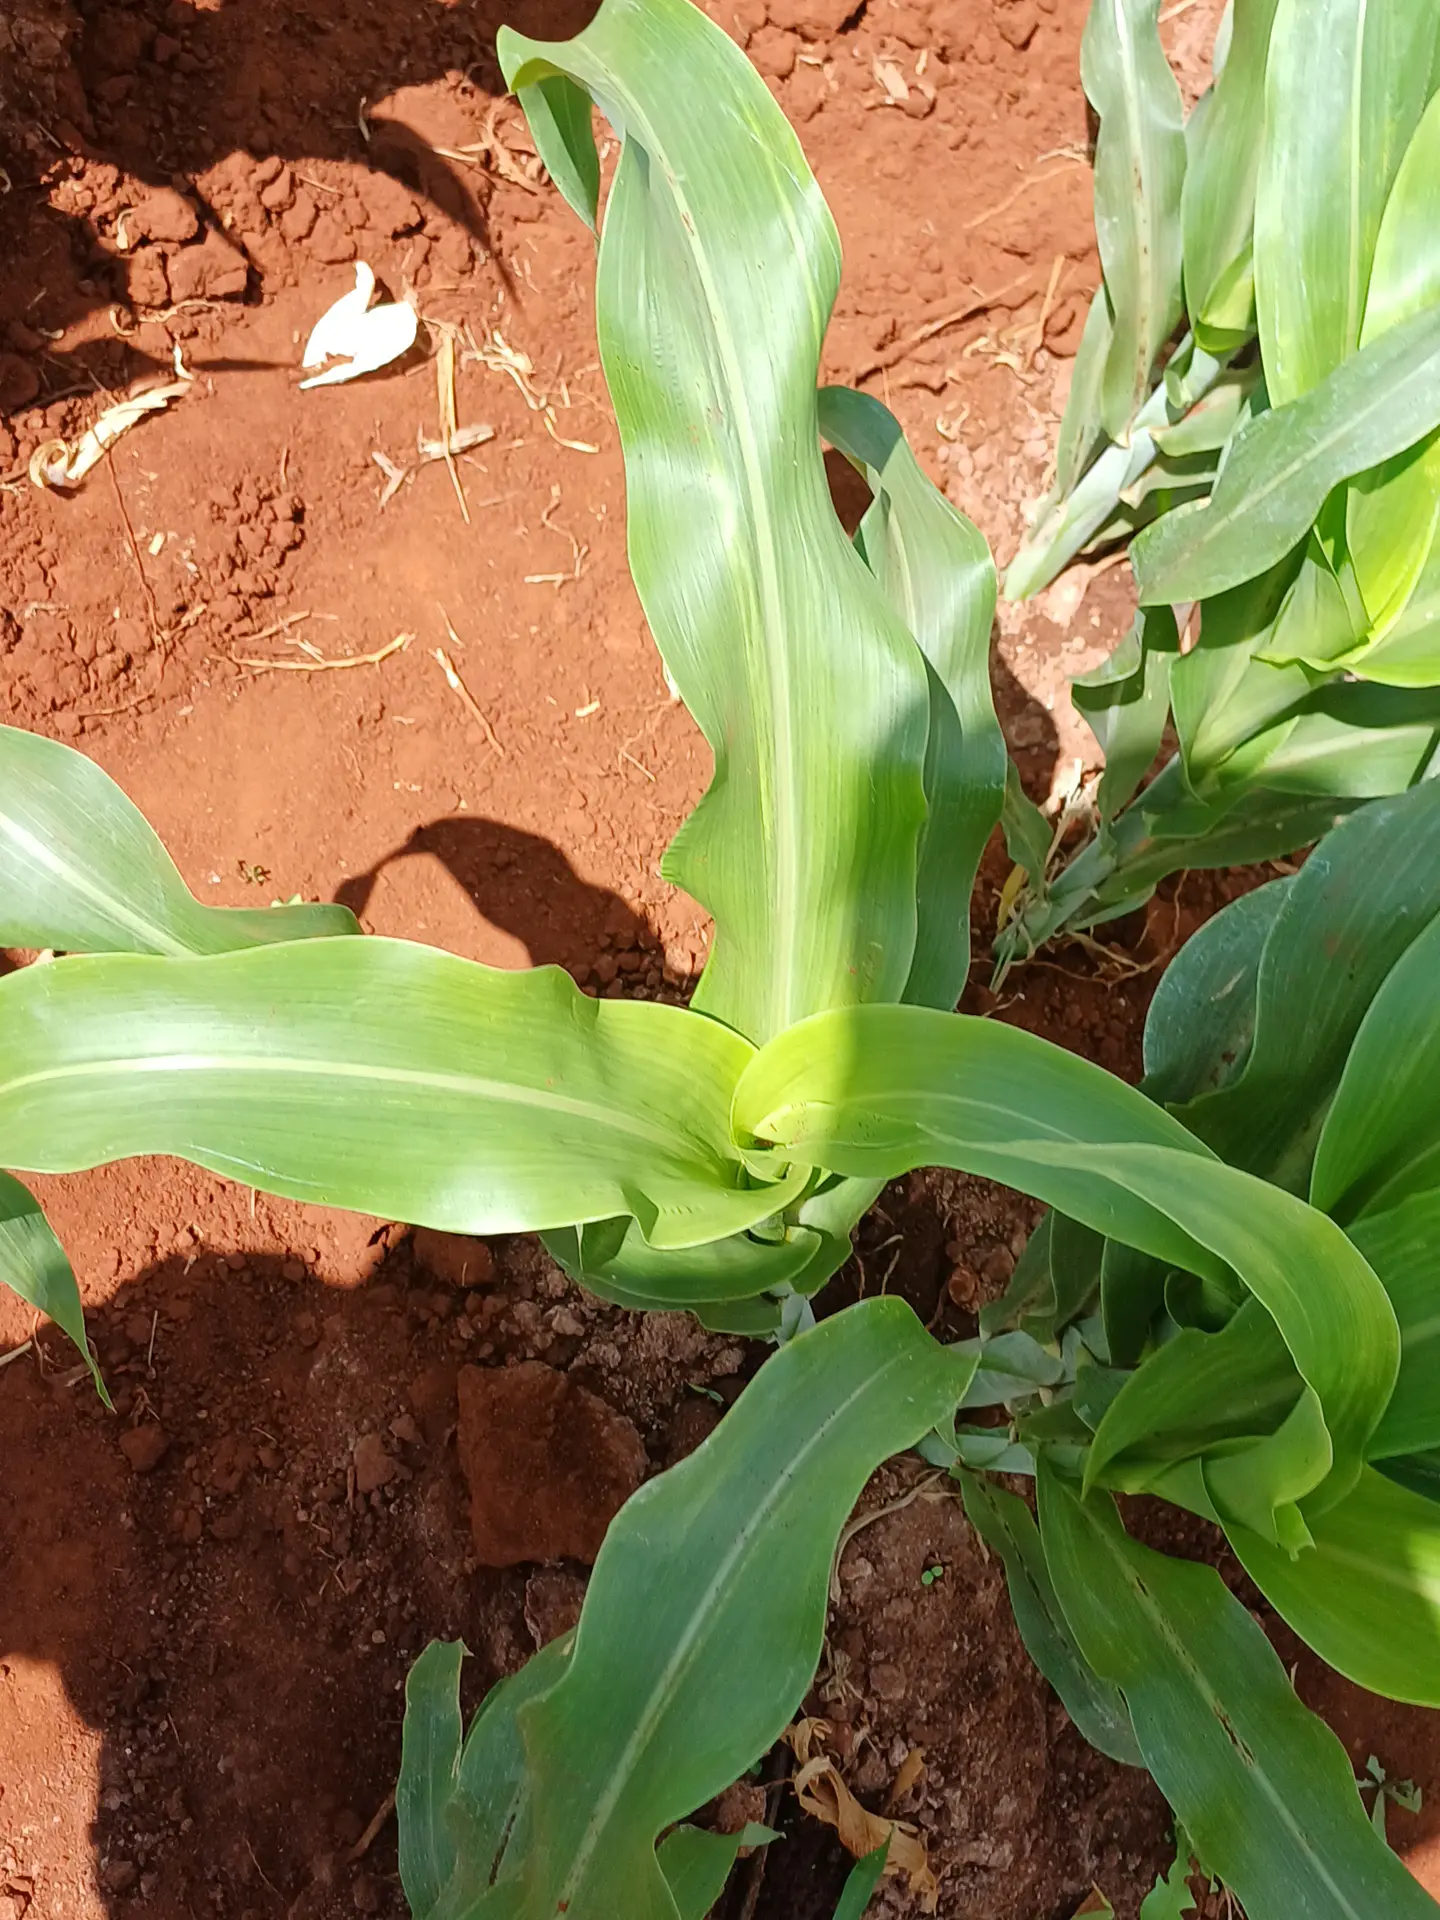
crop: sorghum
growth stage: vegetative
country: Kenya
